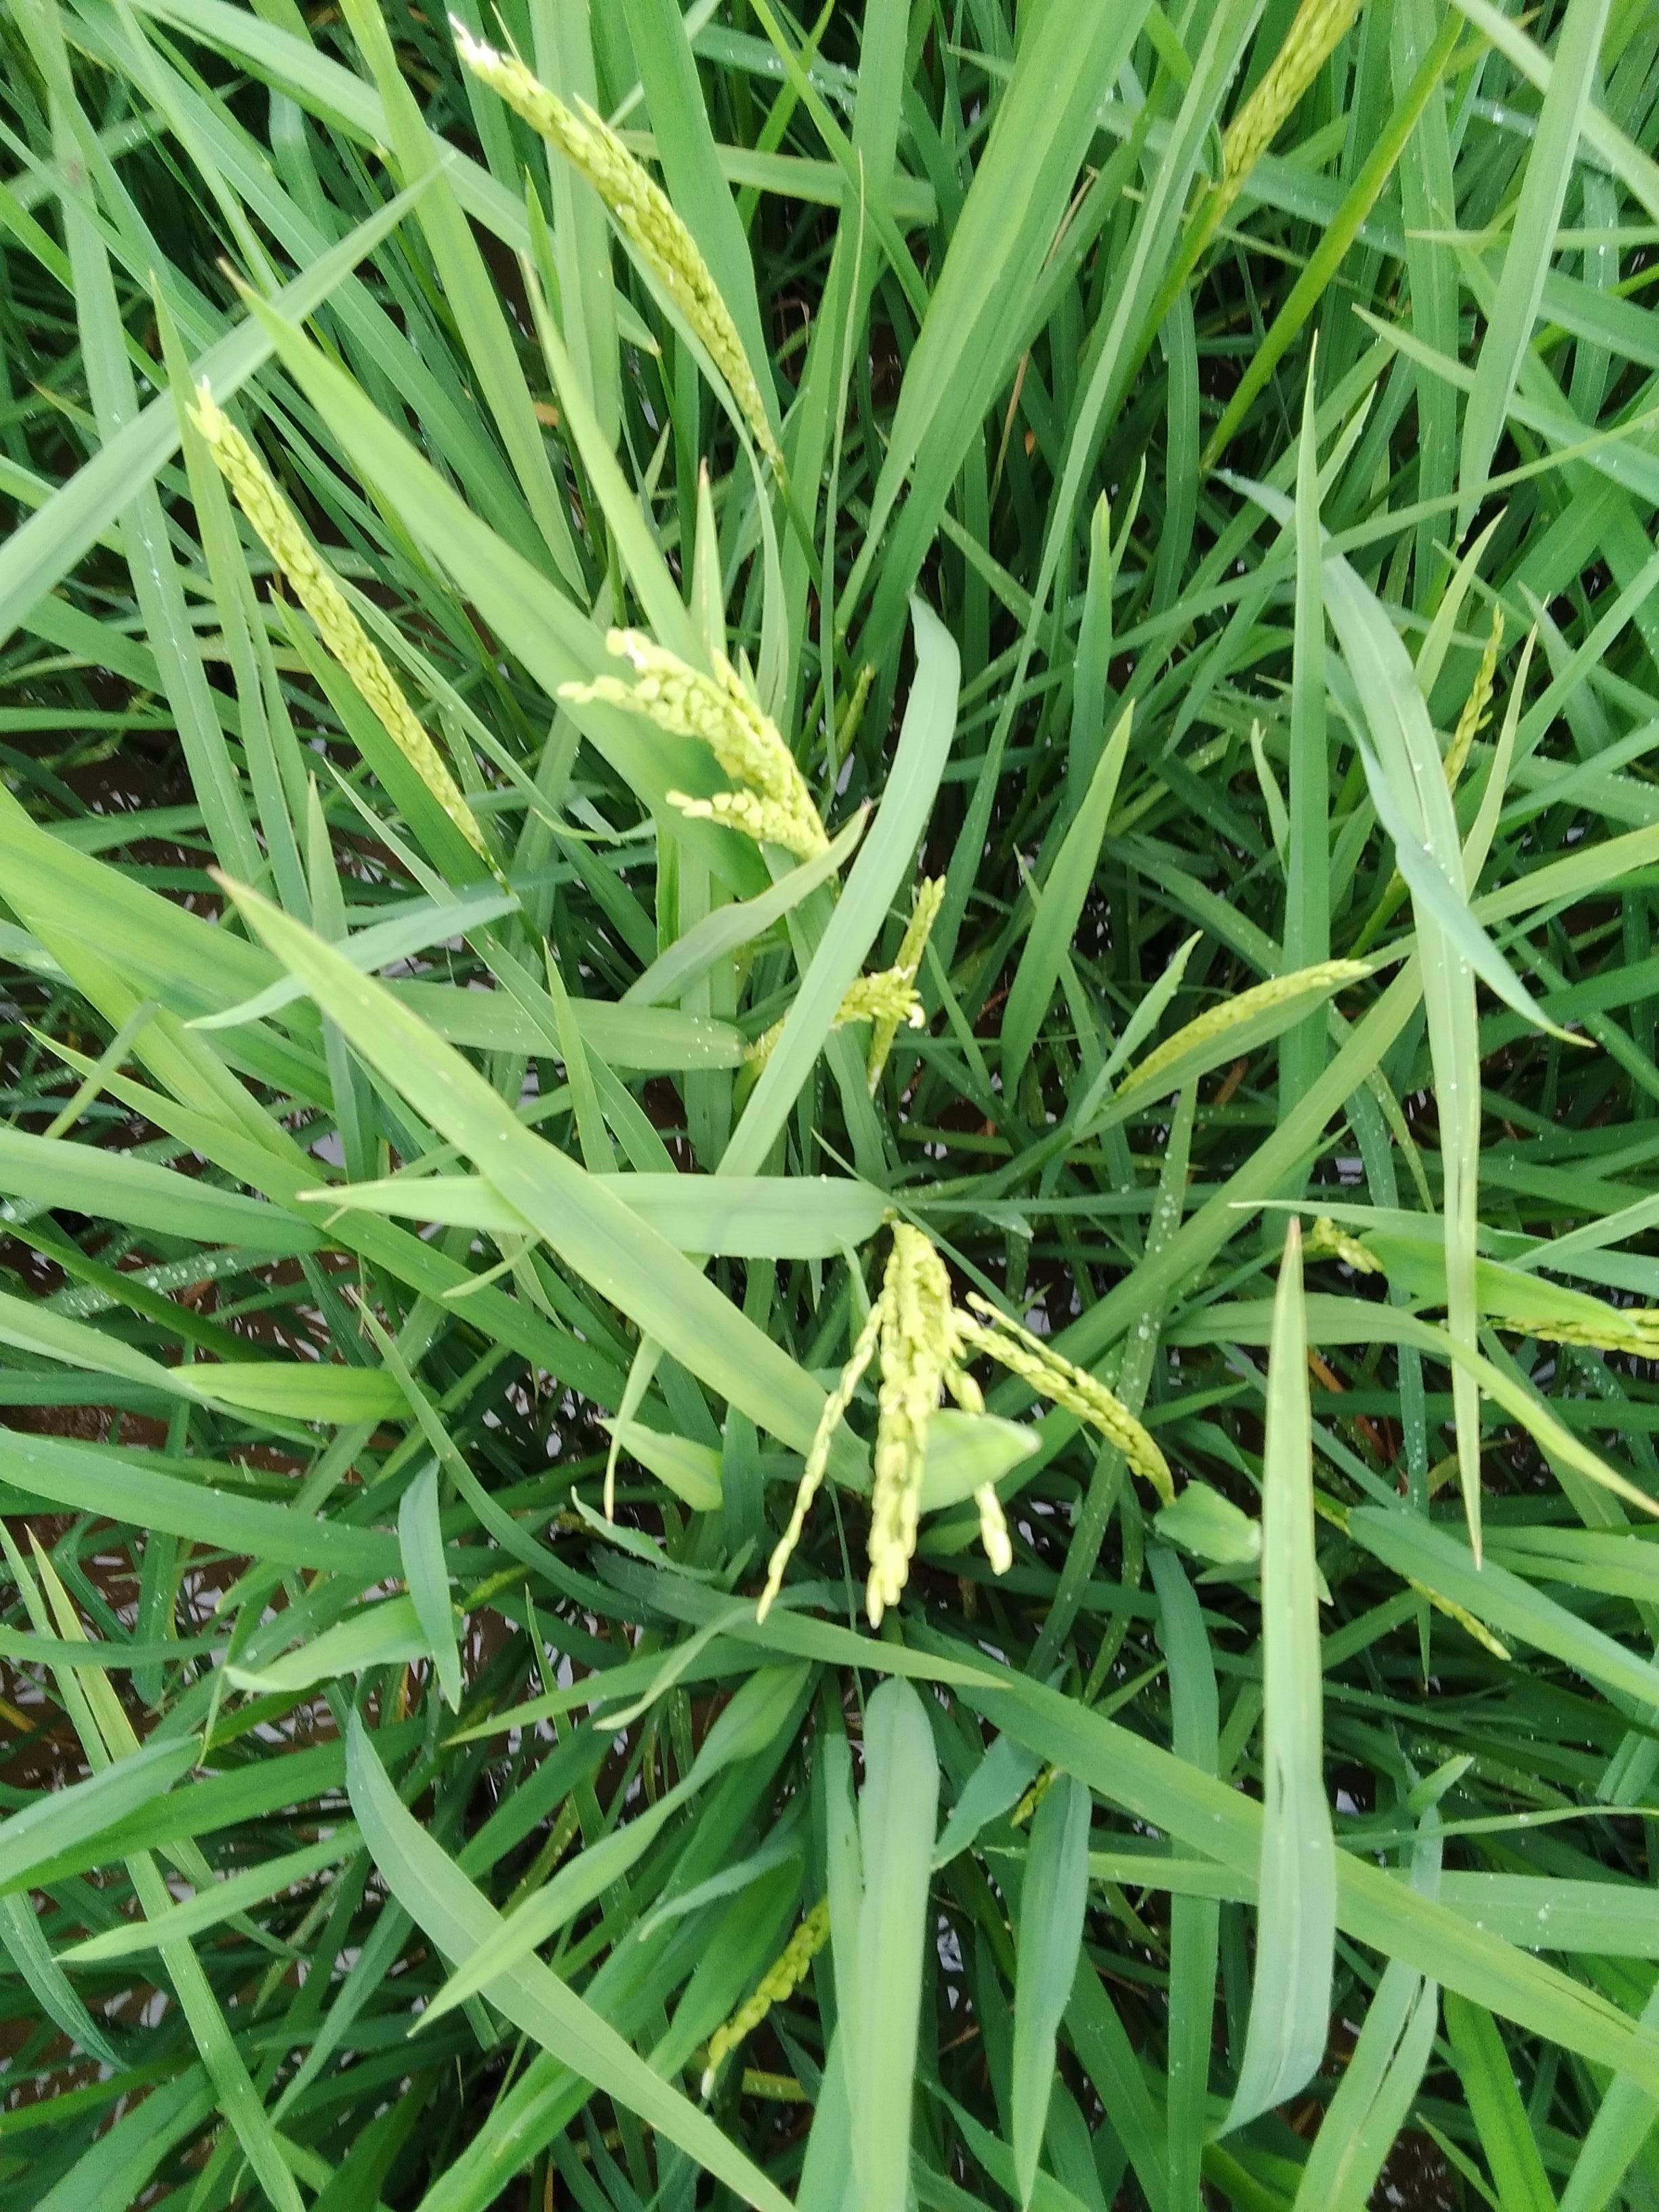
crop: rice
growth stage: flowering
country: Nigeria
